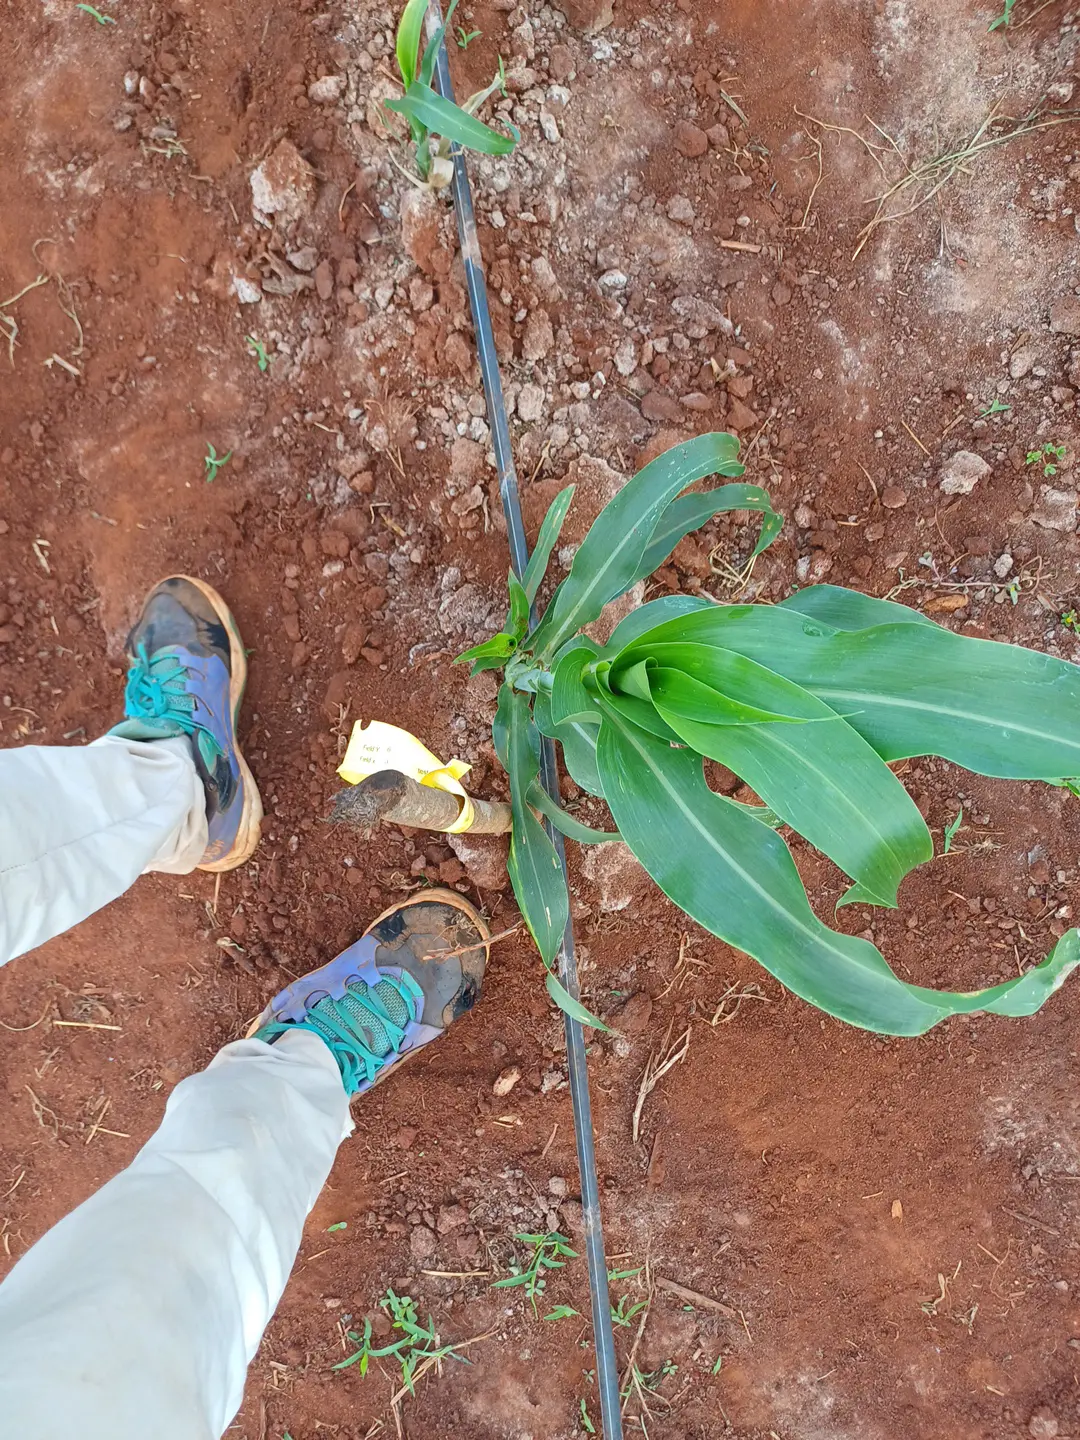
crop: sorghum
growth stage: elongation stem
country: Kenya
